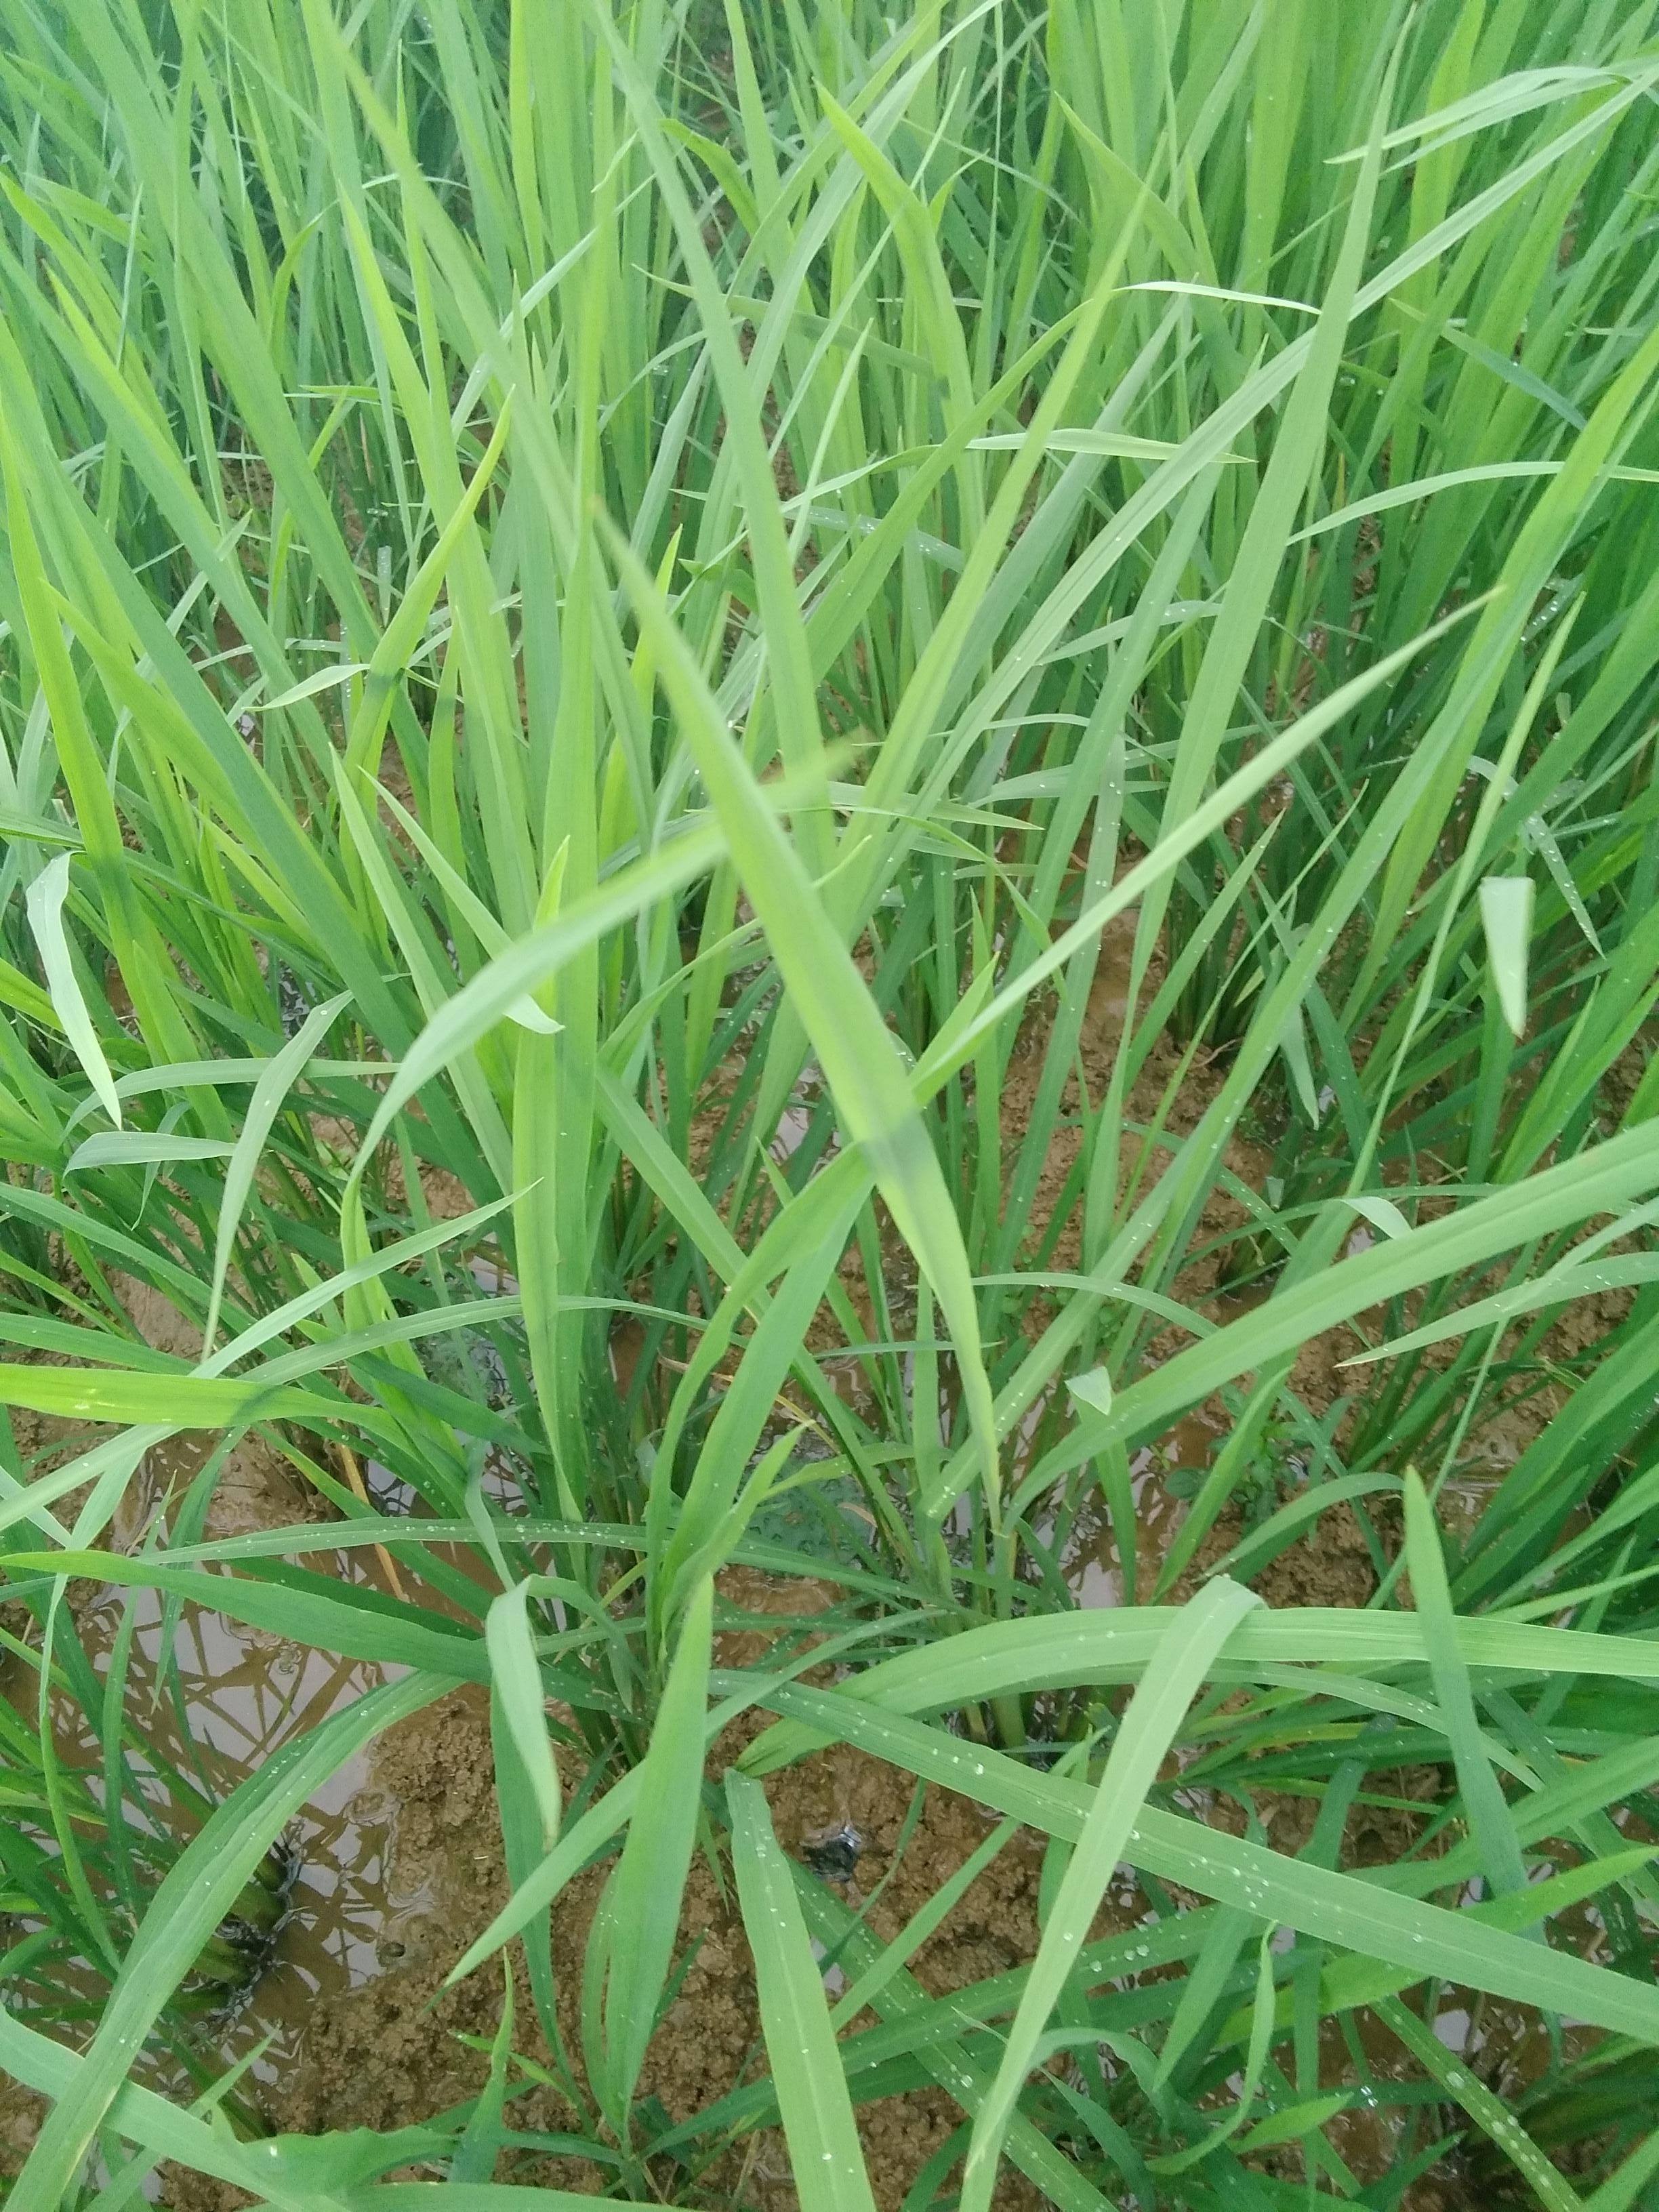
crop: rice
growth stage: vegetative
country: Nigeria
